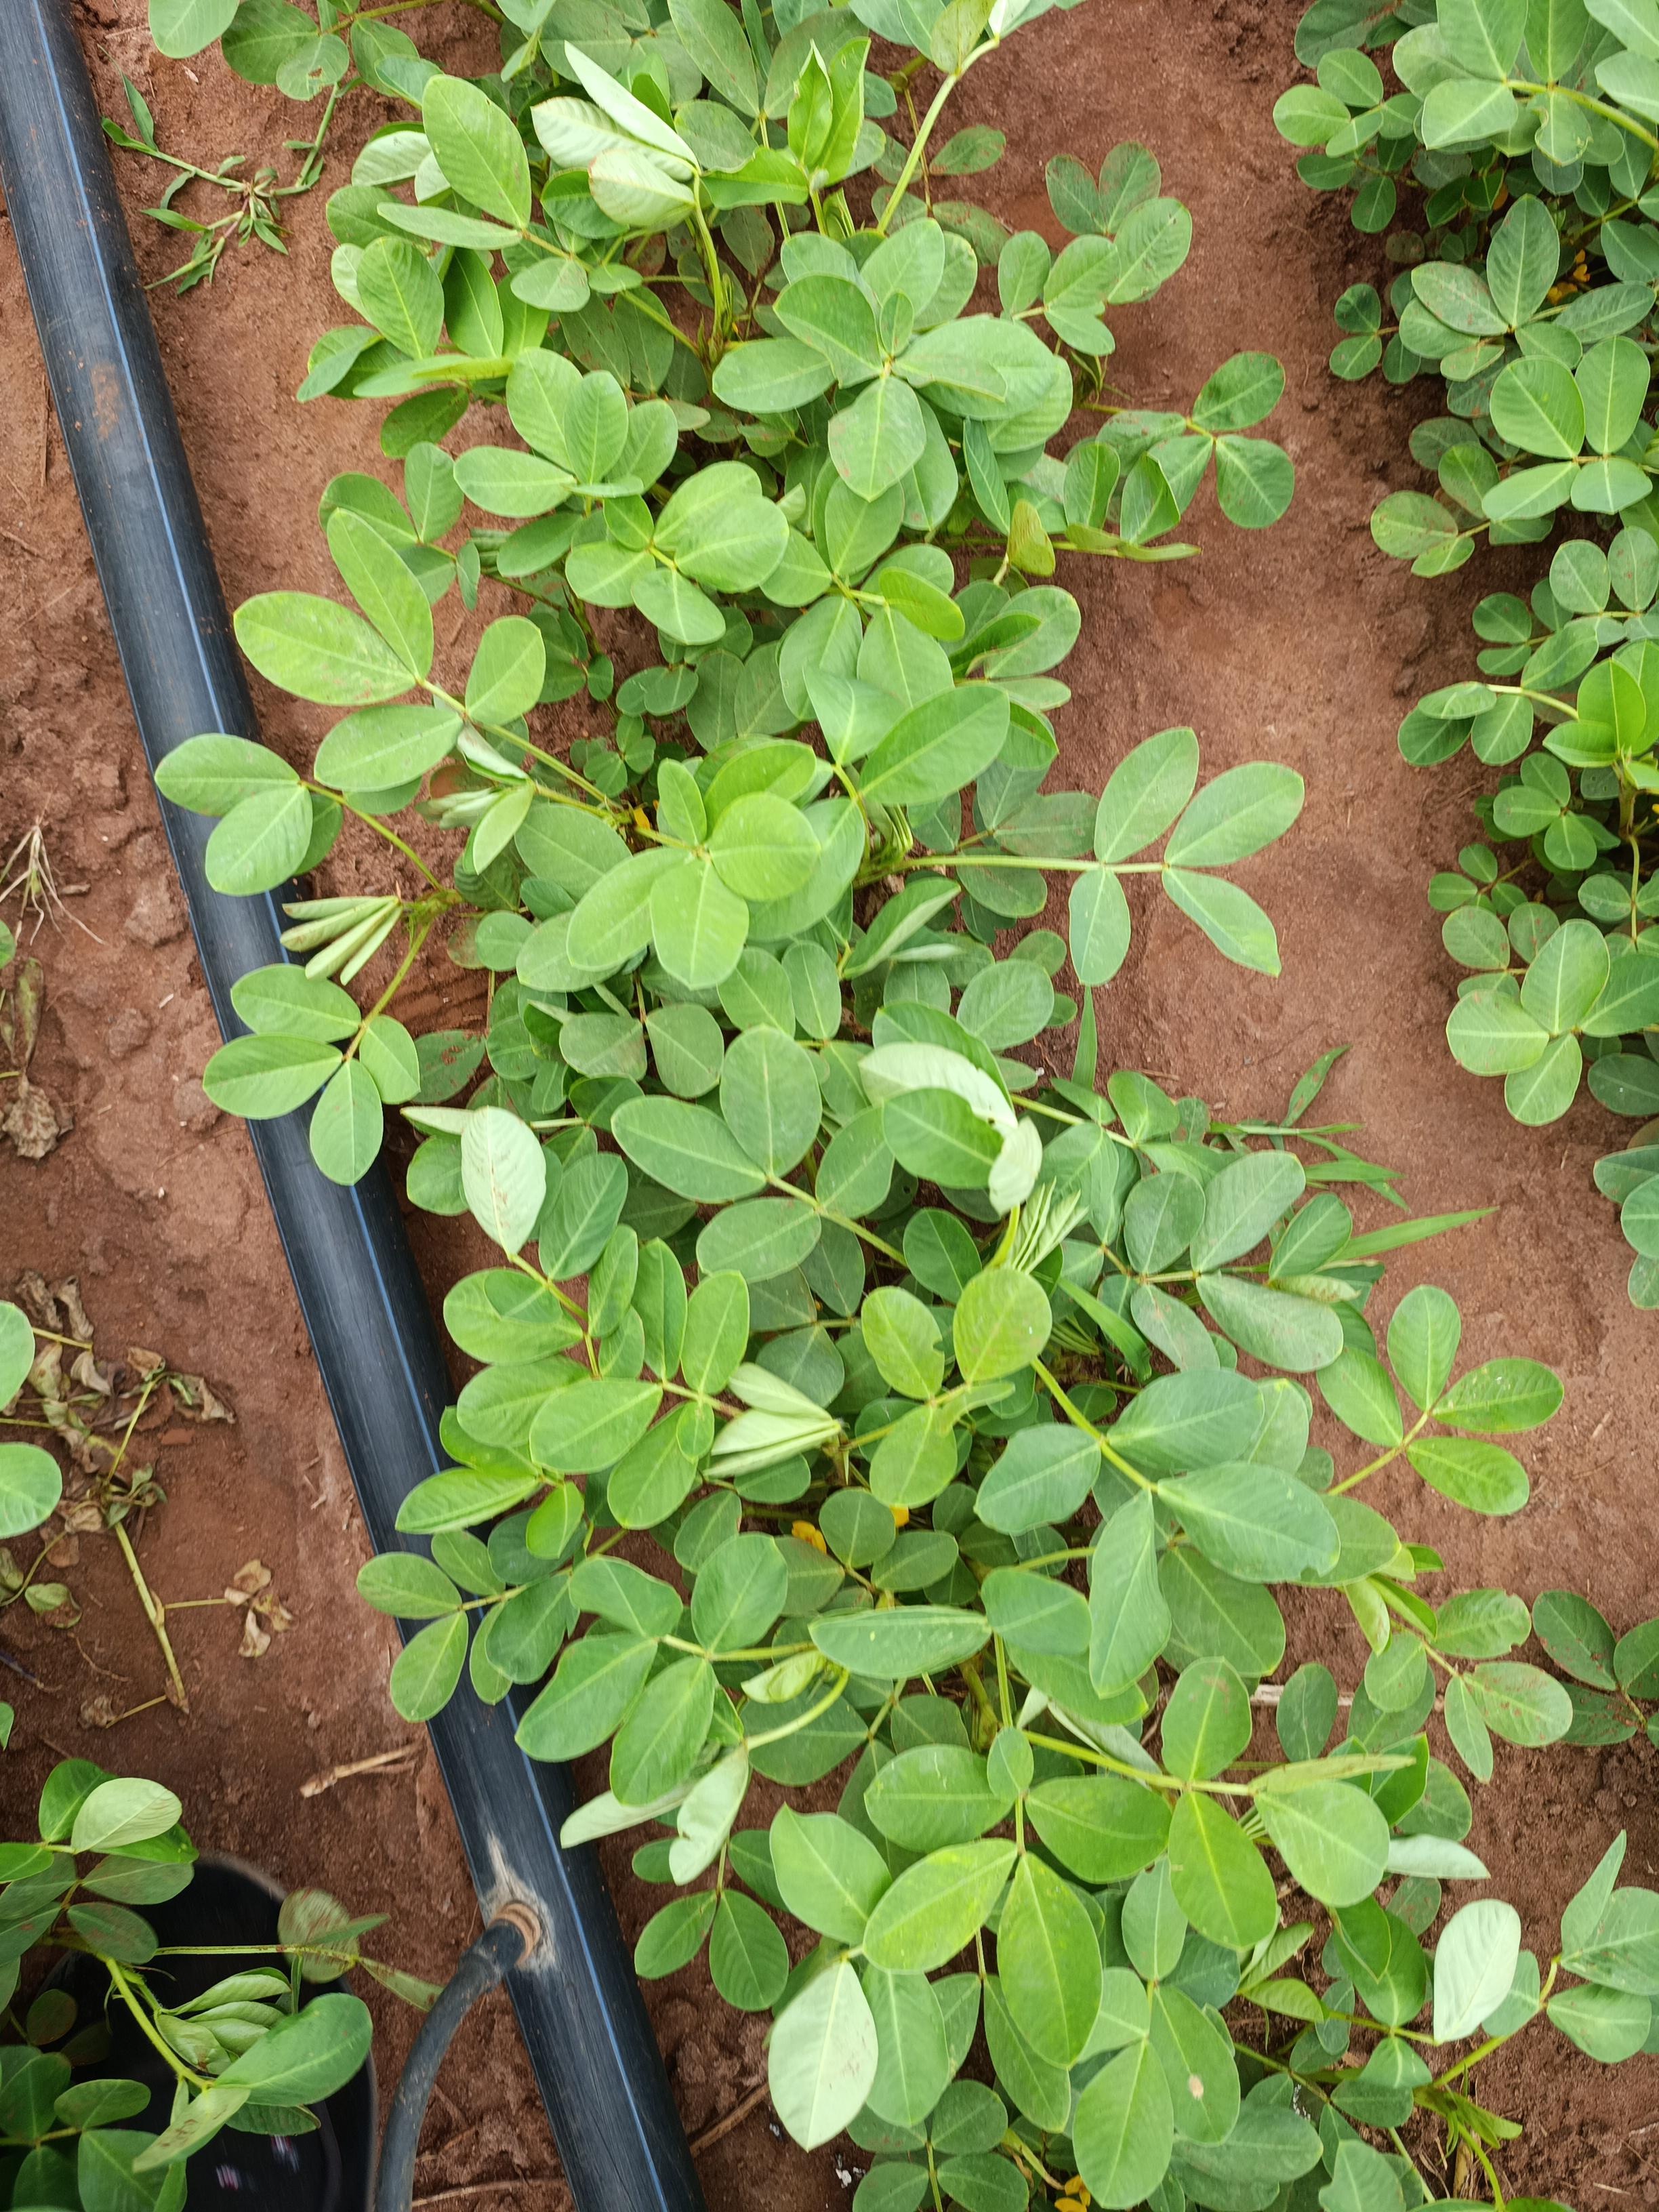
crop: groundnut
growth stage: flowering
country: Kenya
